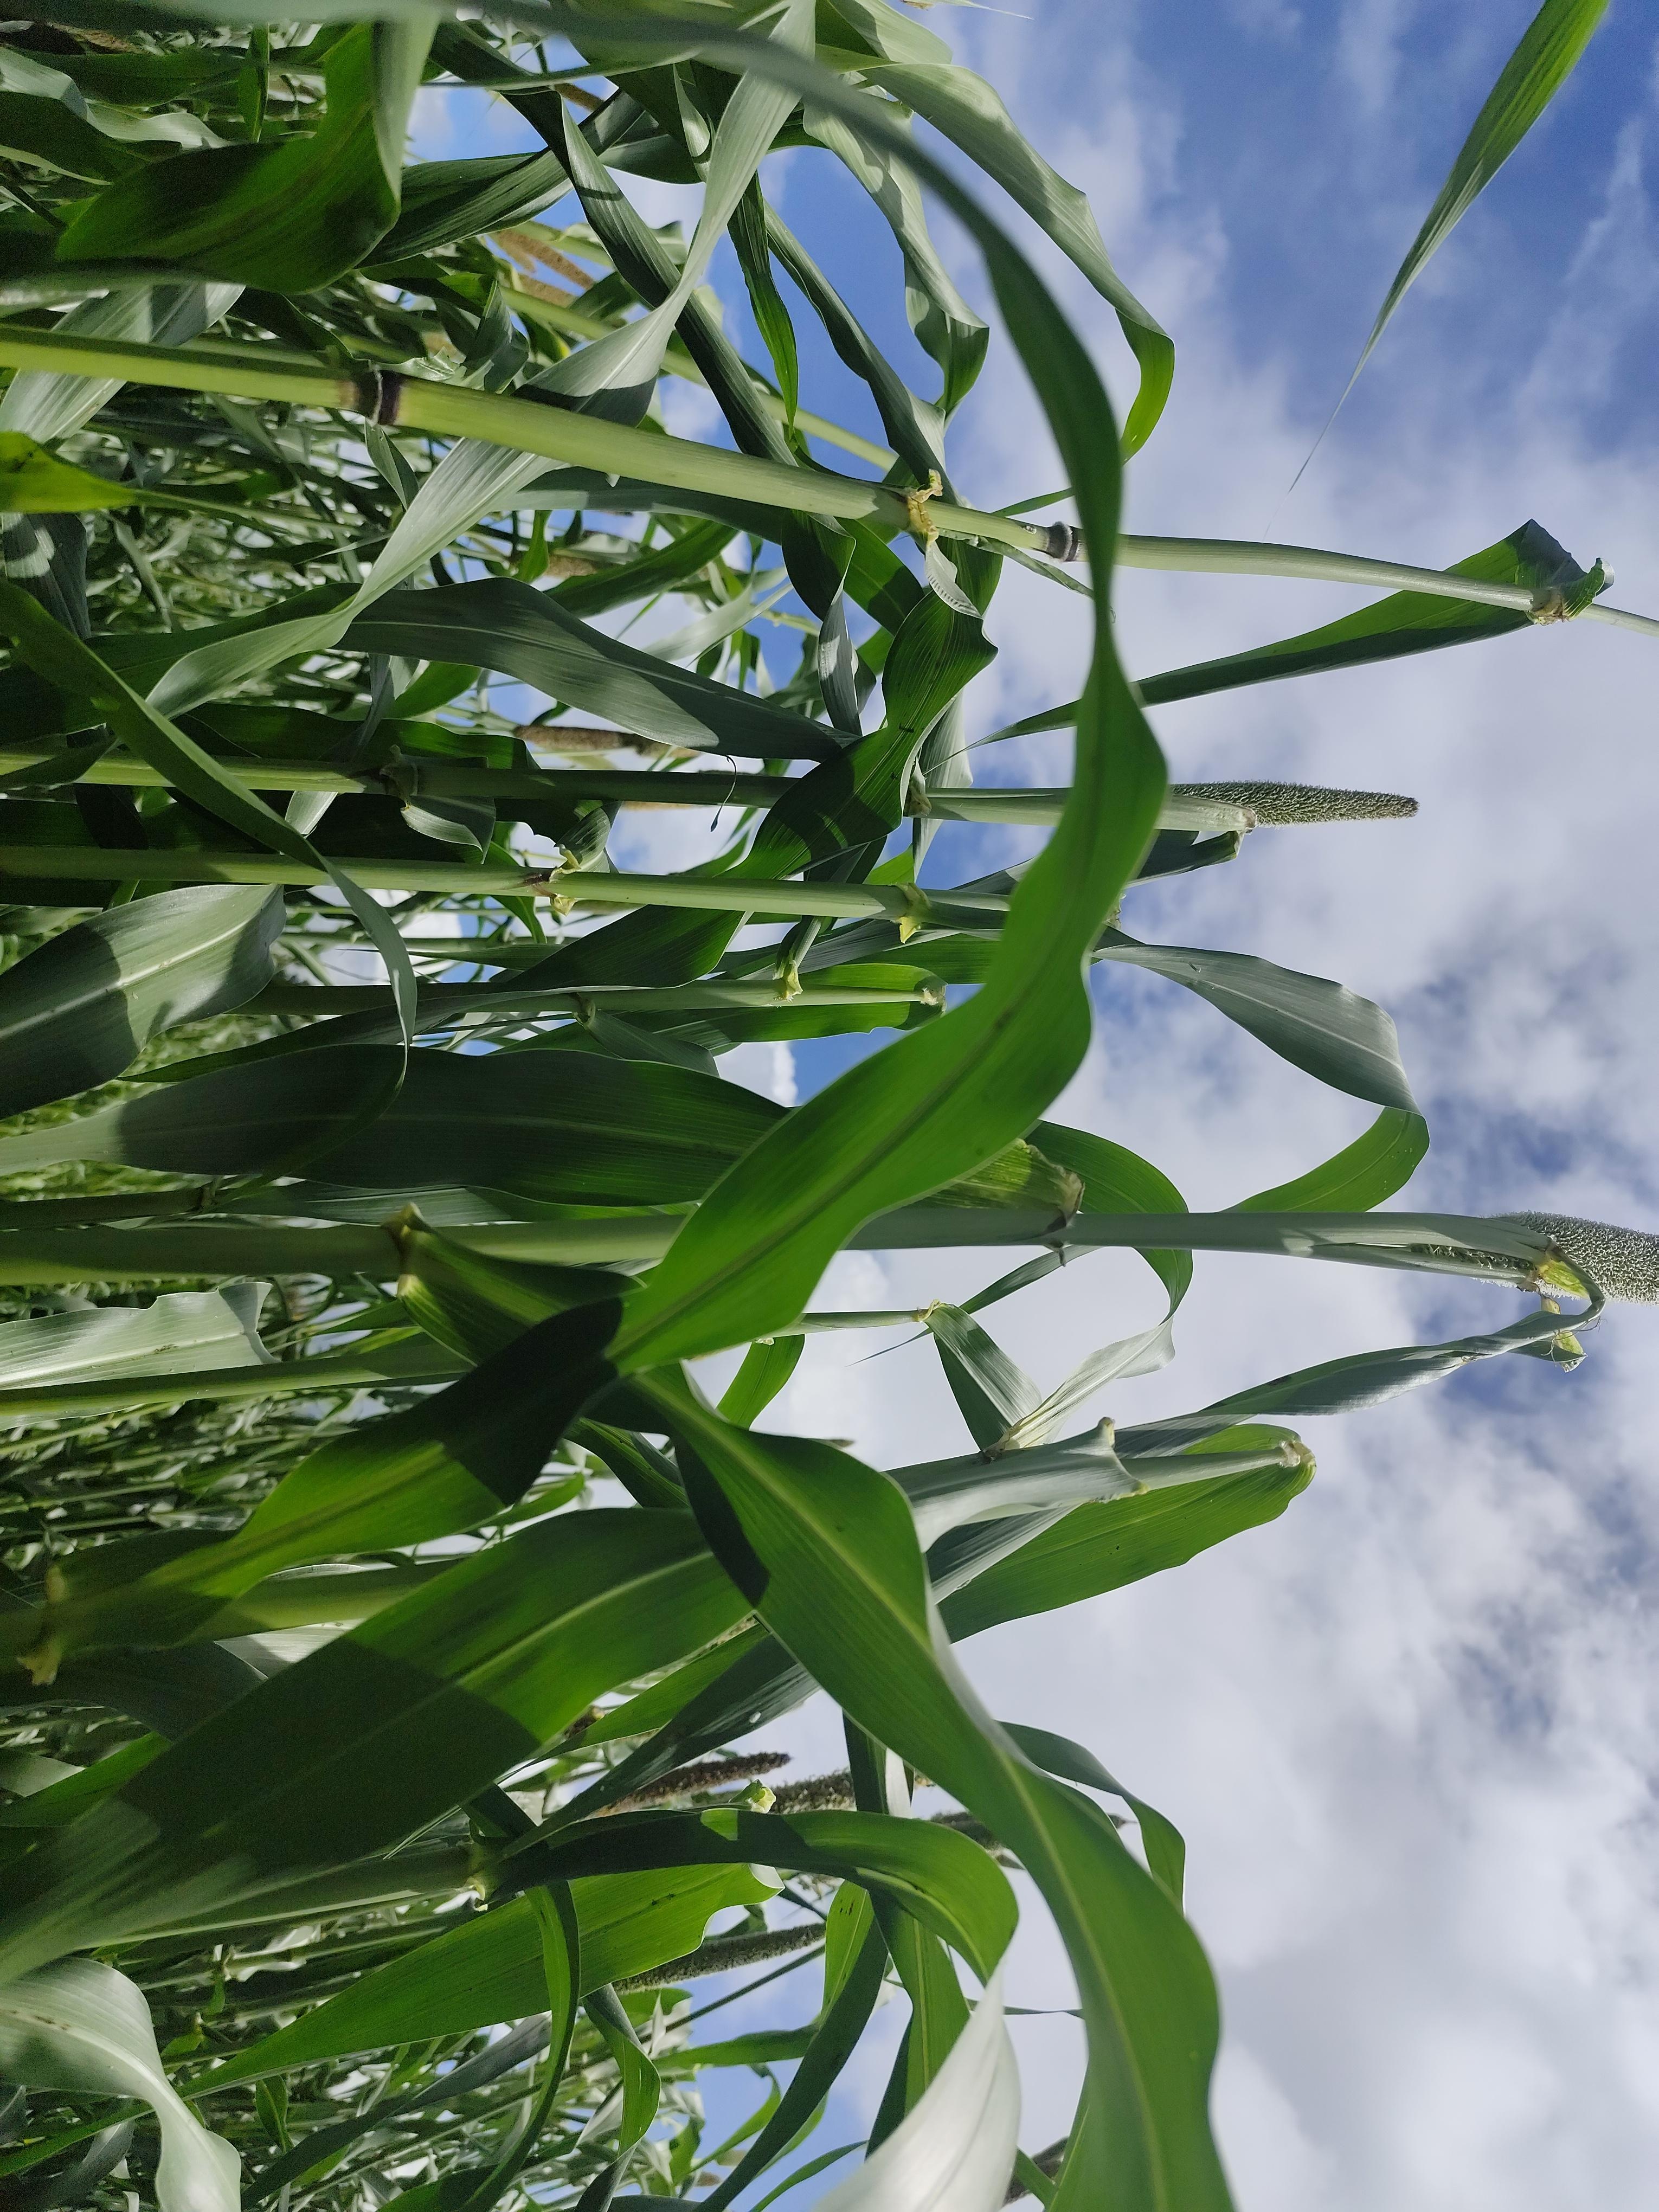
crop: pearl millet
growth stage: heading tuber
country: Tanzania
